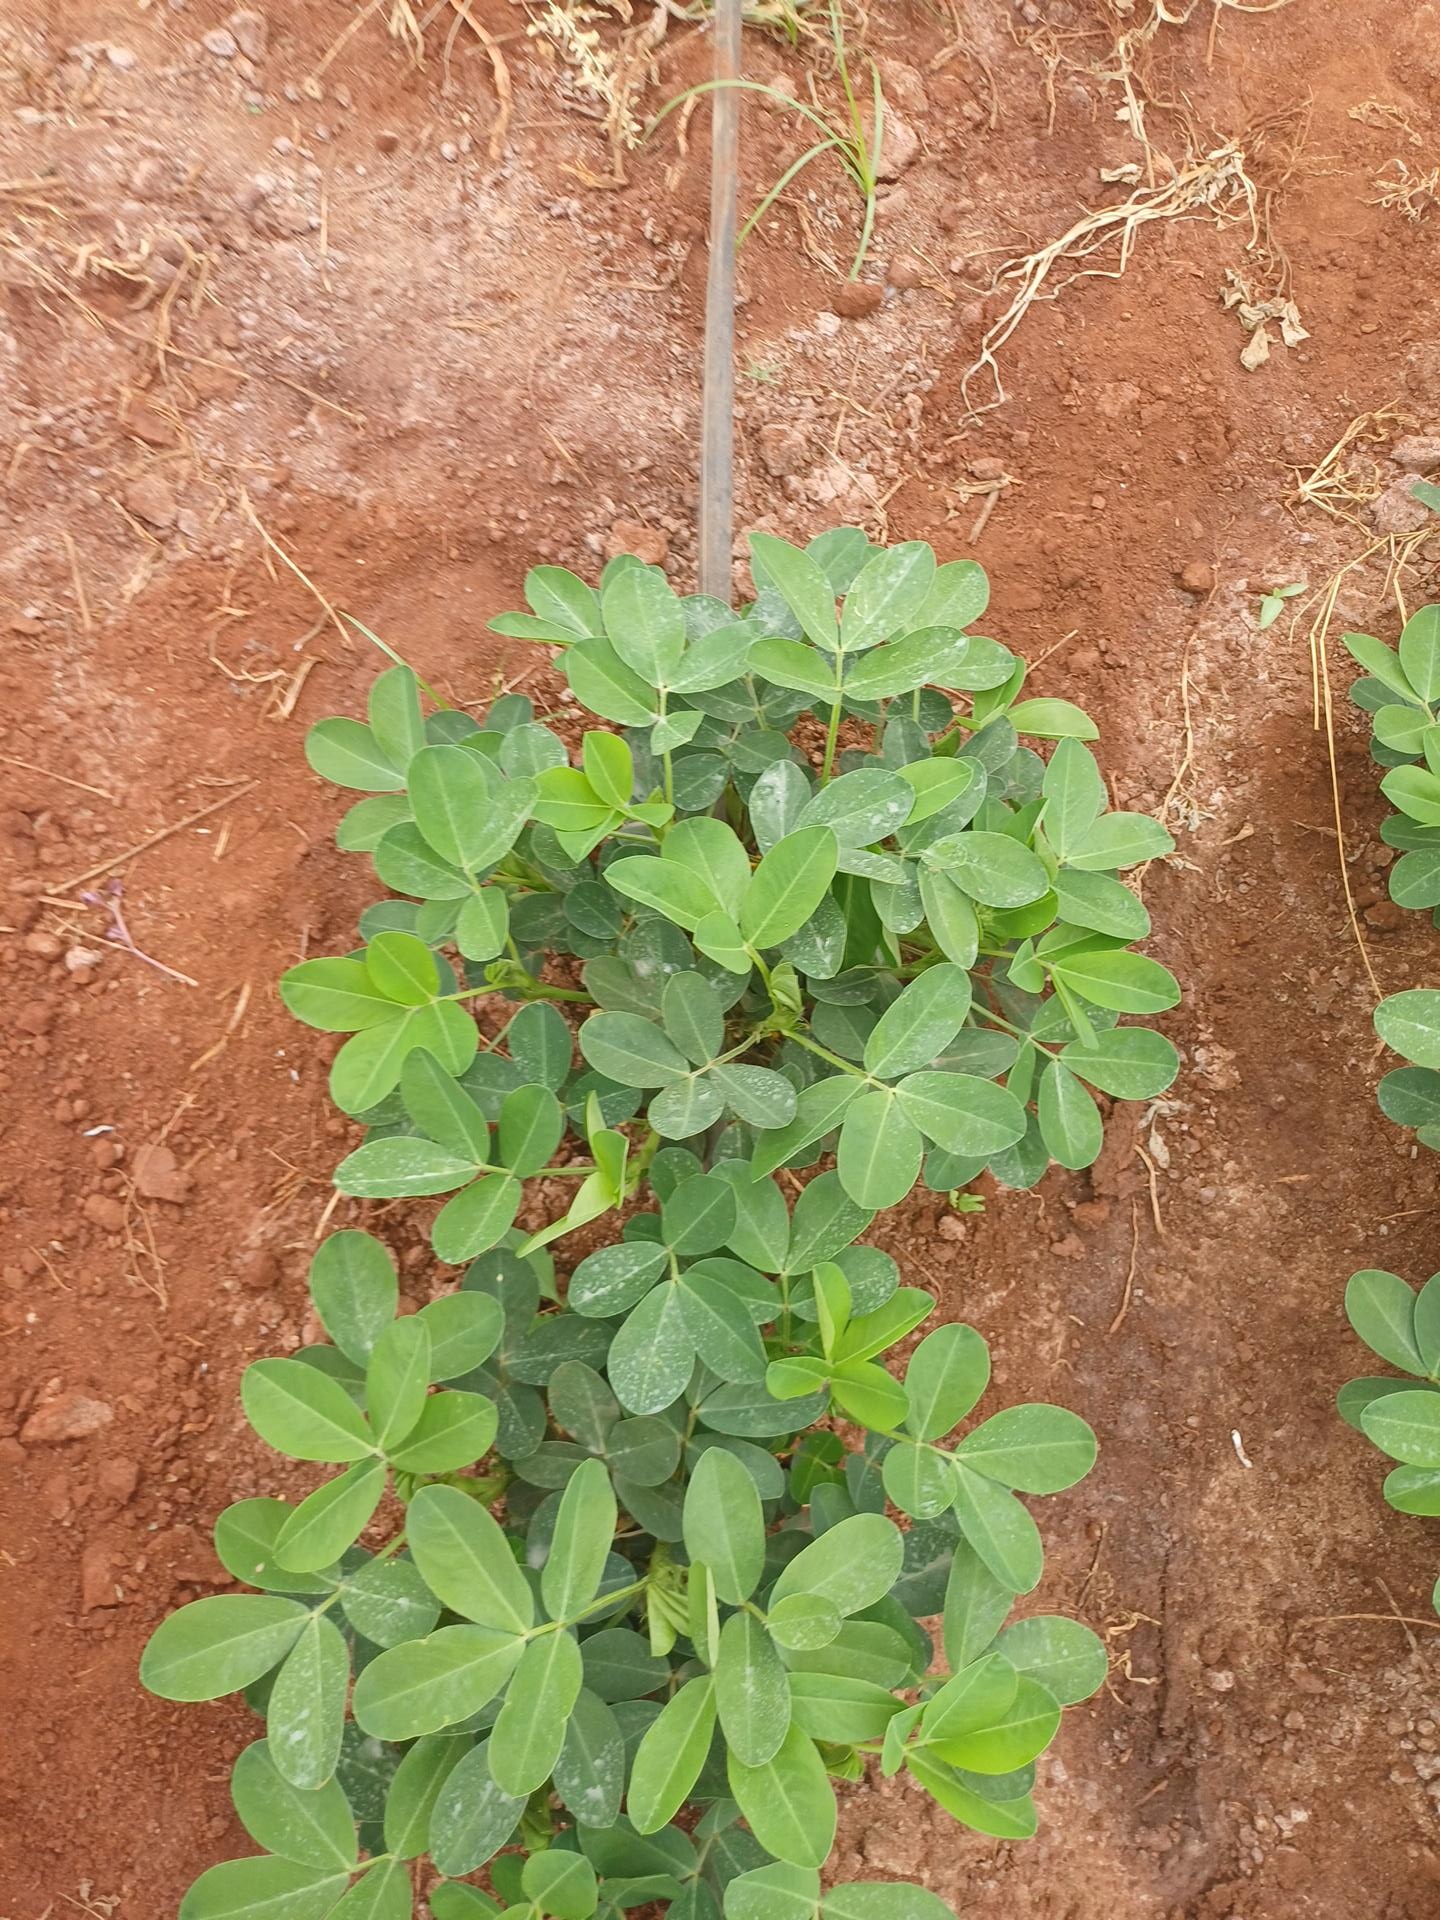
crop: groundnut
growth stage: flowering
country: Kenya
